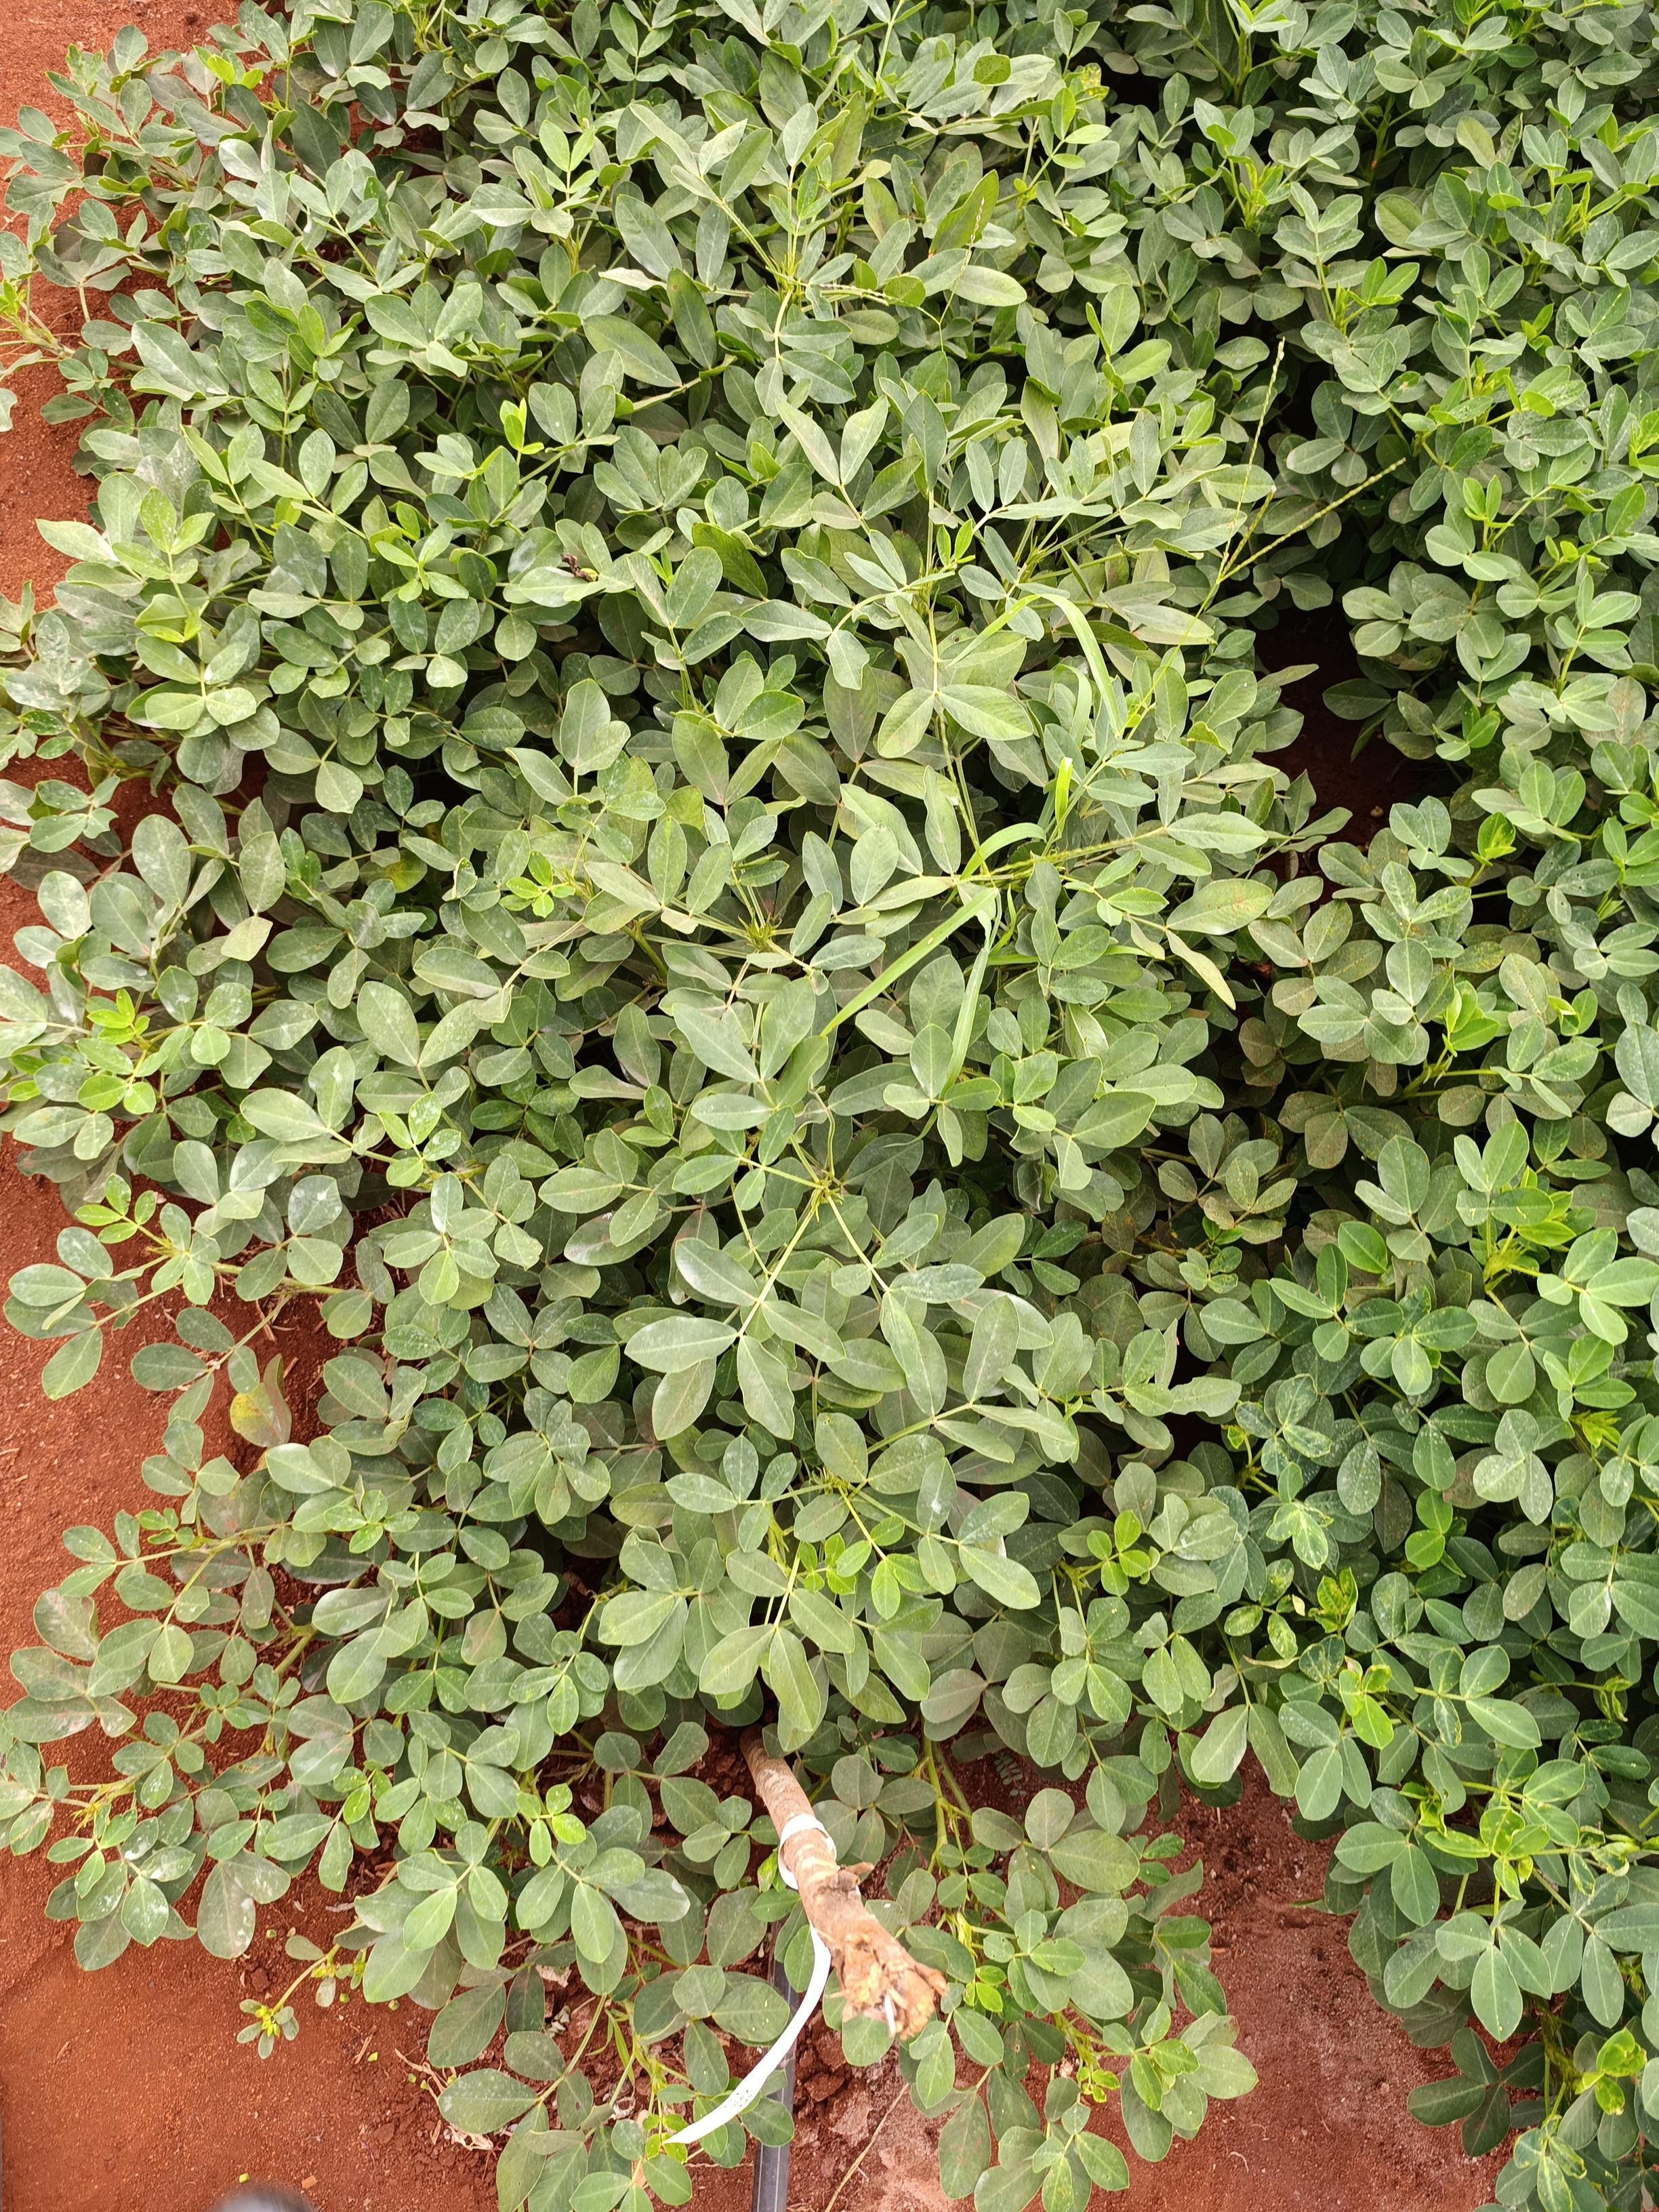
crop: groundnut
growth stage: pegging
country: Kenya
